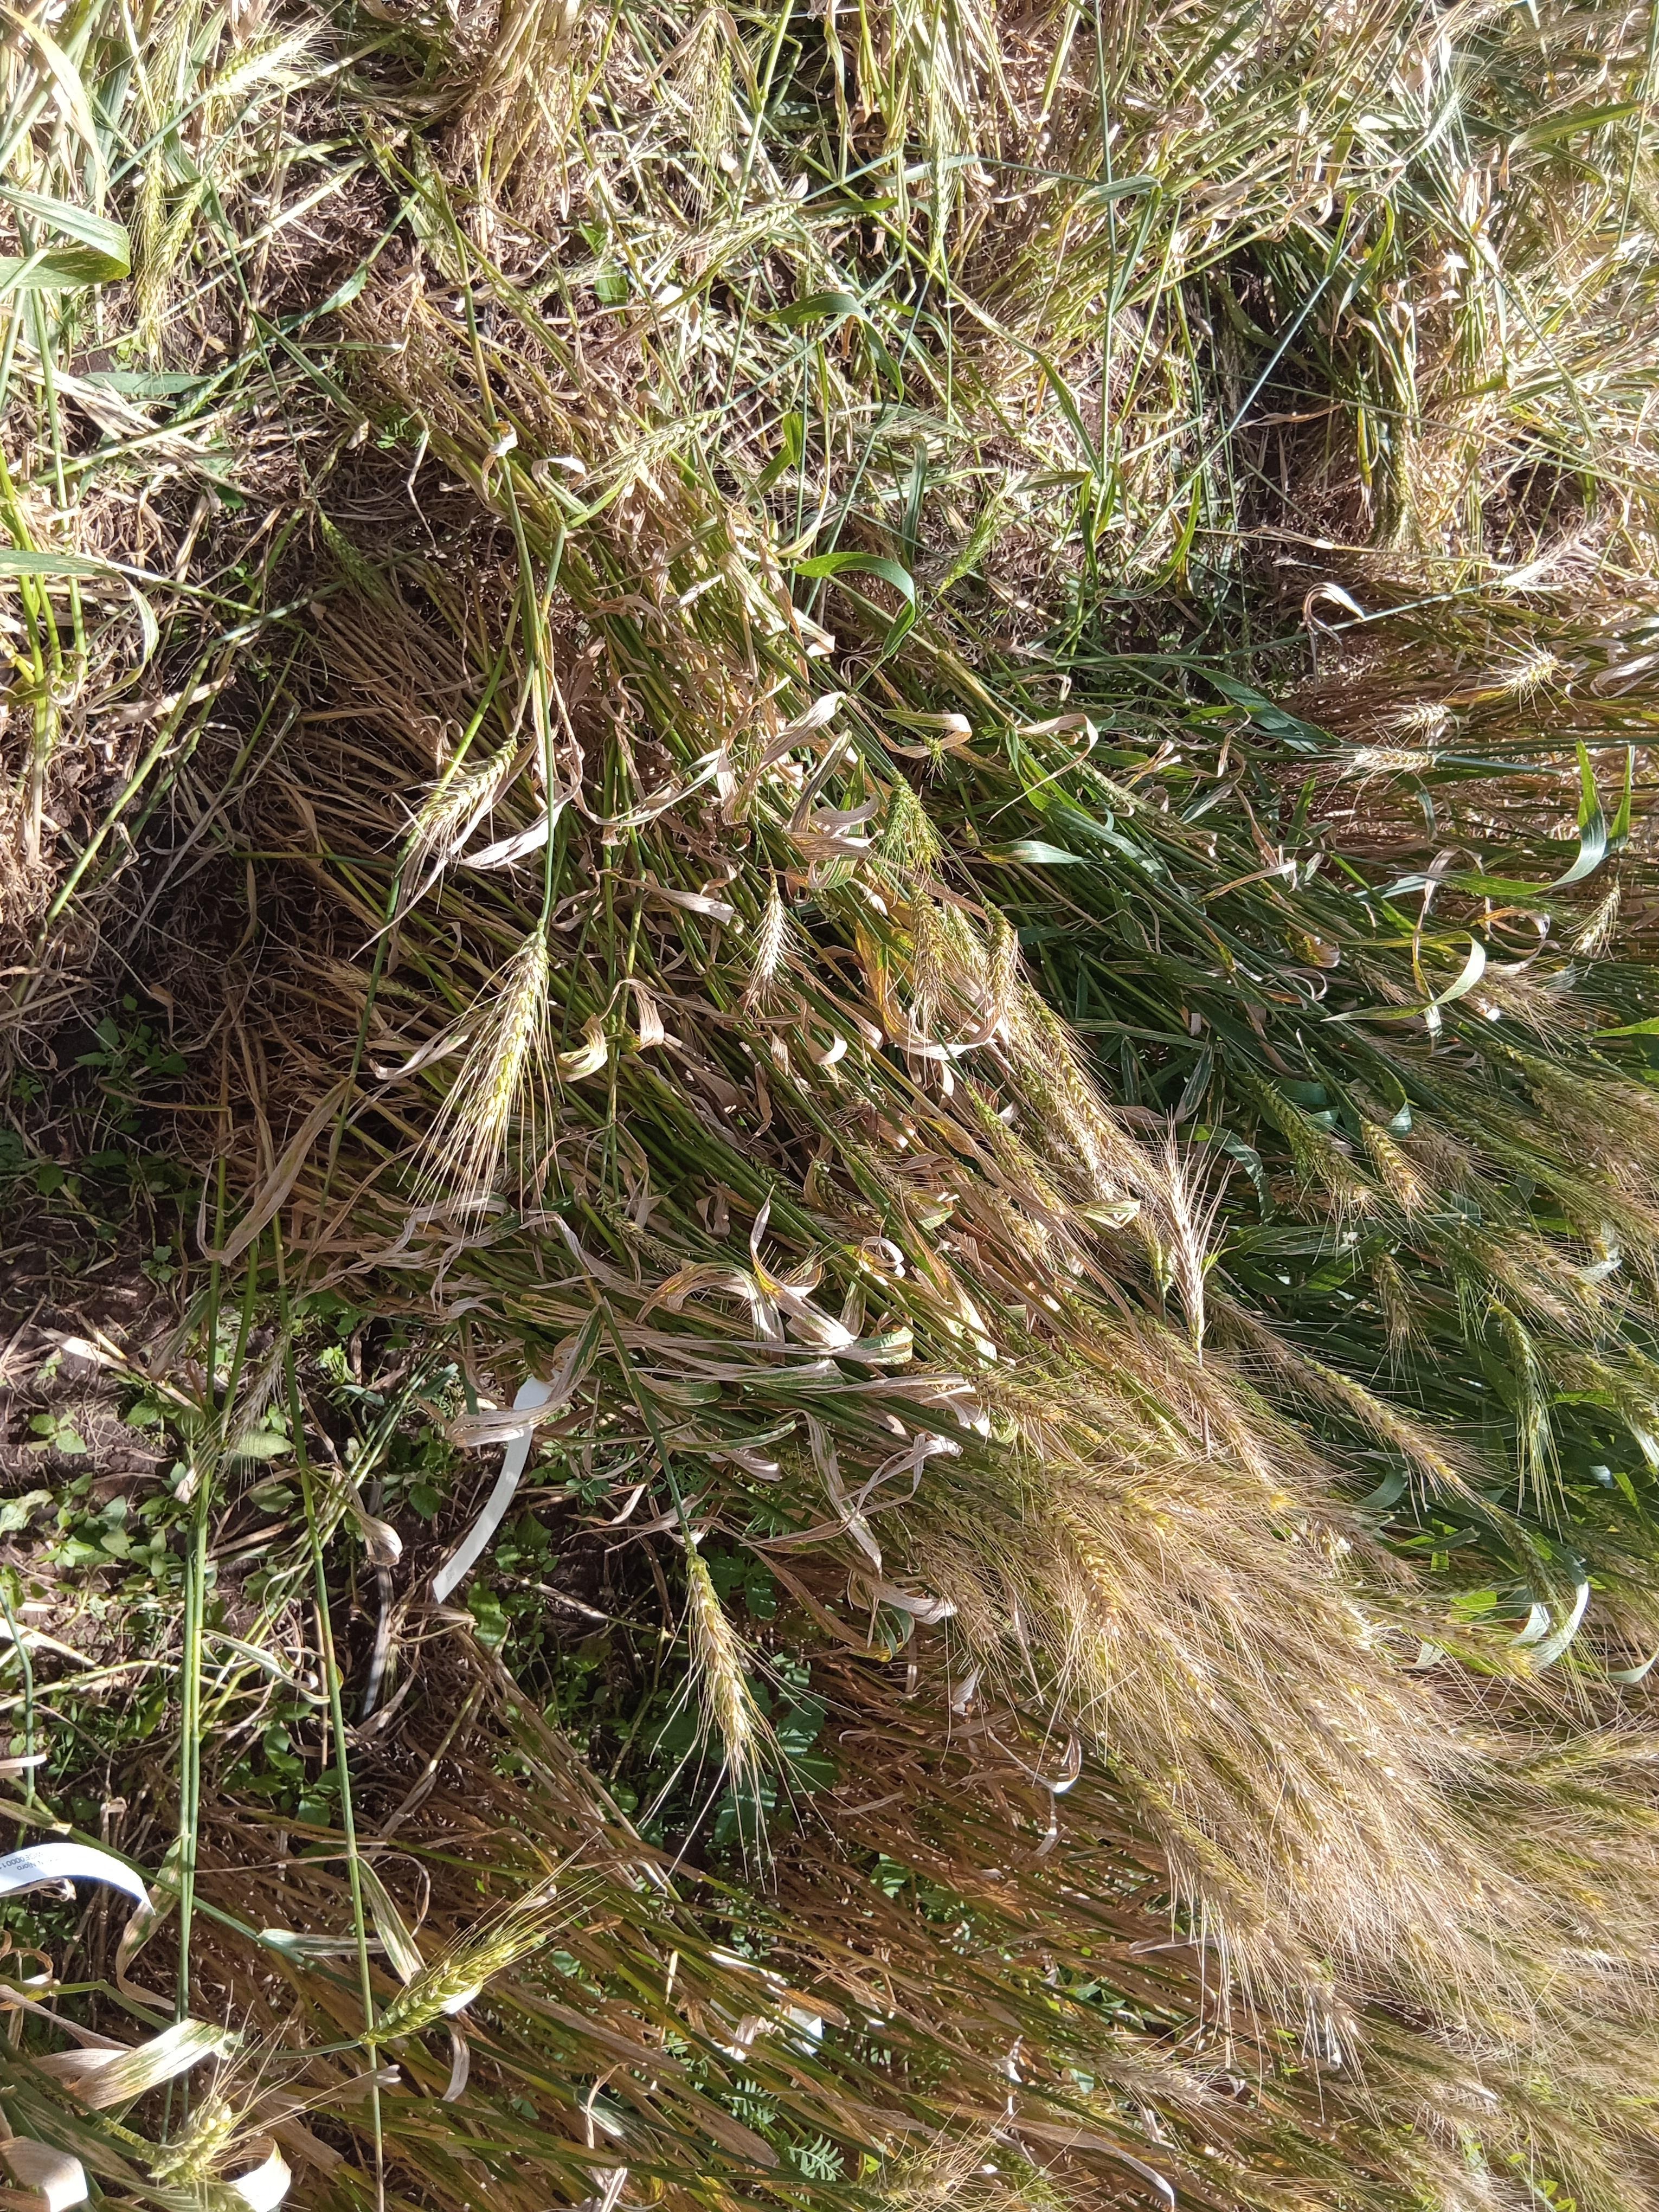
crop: wheat
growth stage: maturity
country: Kenya
